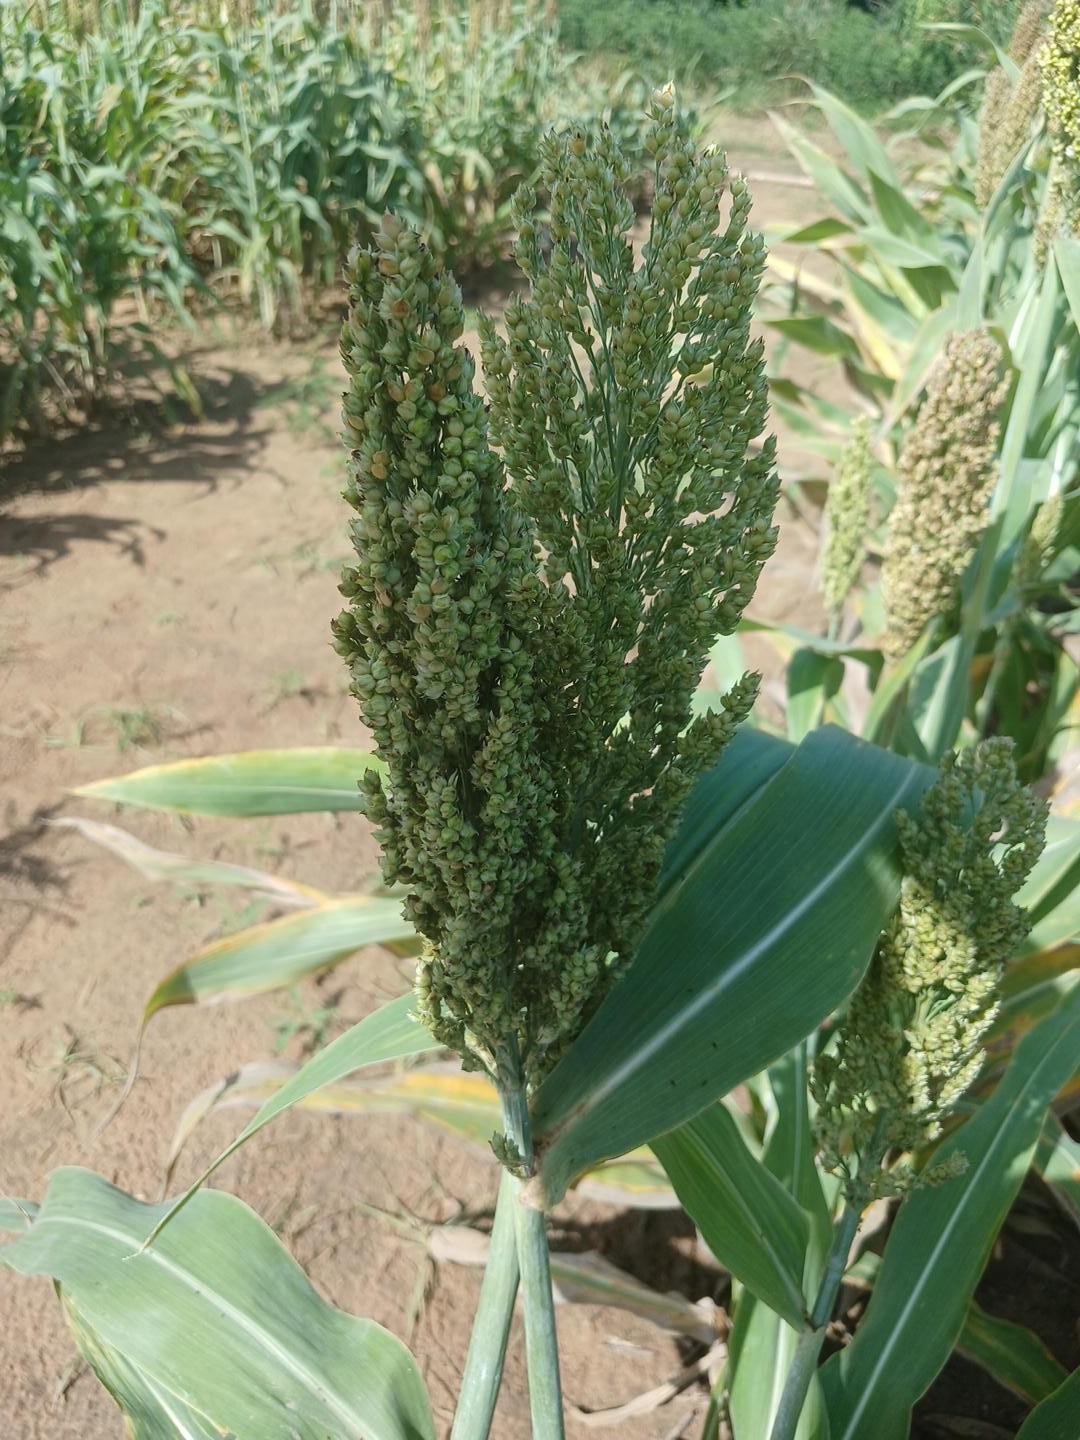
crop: sorghum
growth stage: filling grain
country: Senegal
